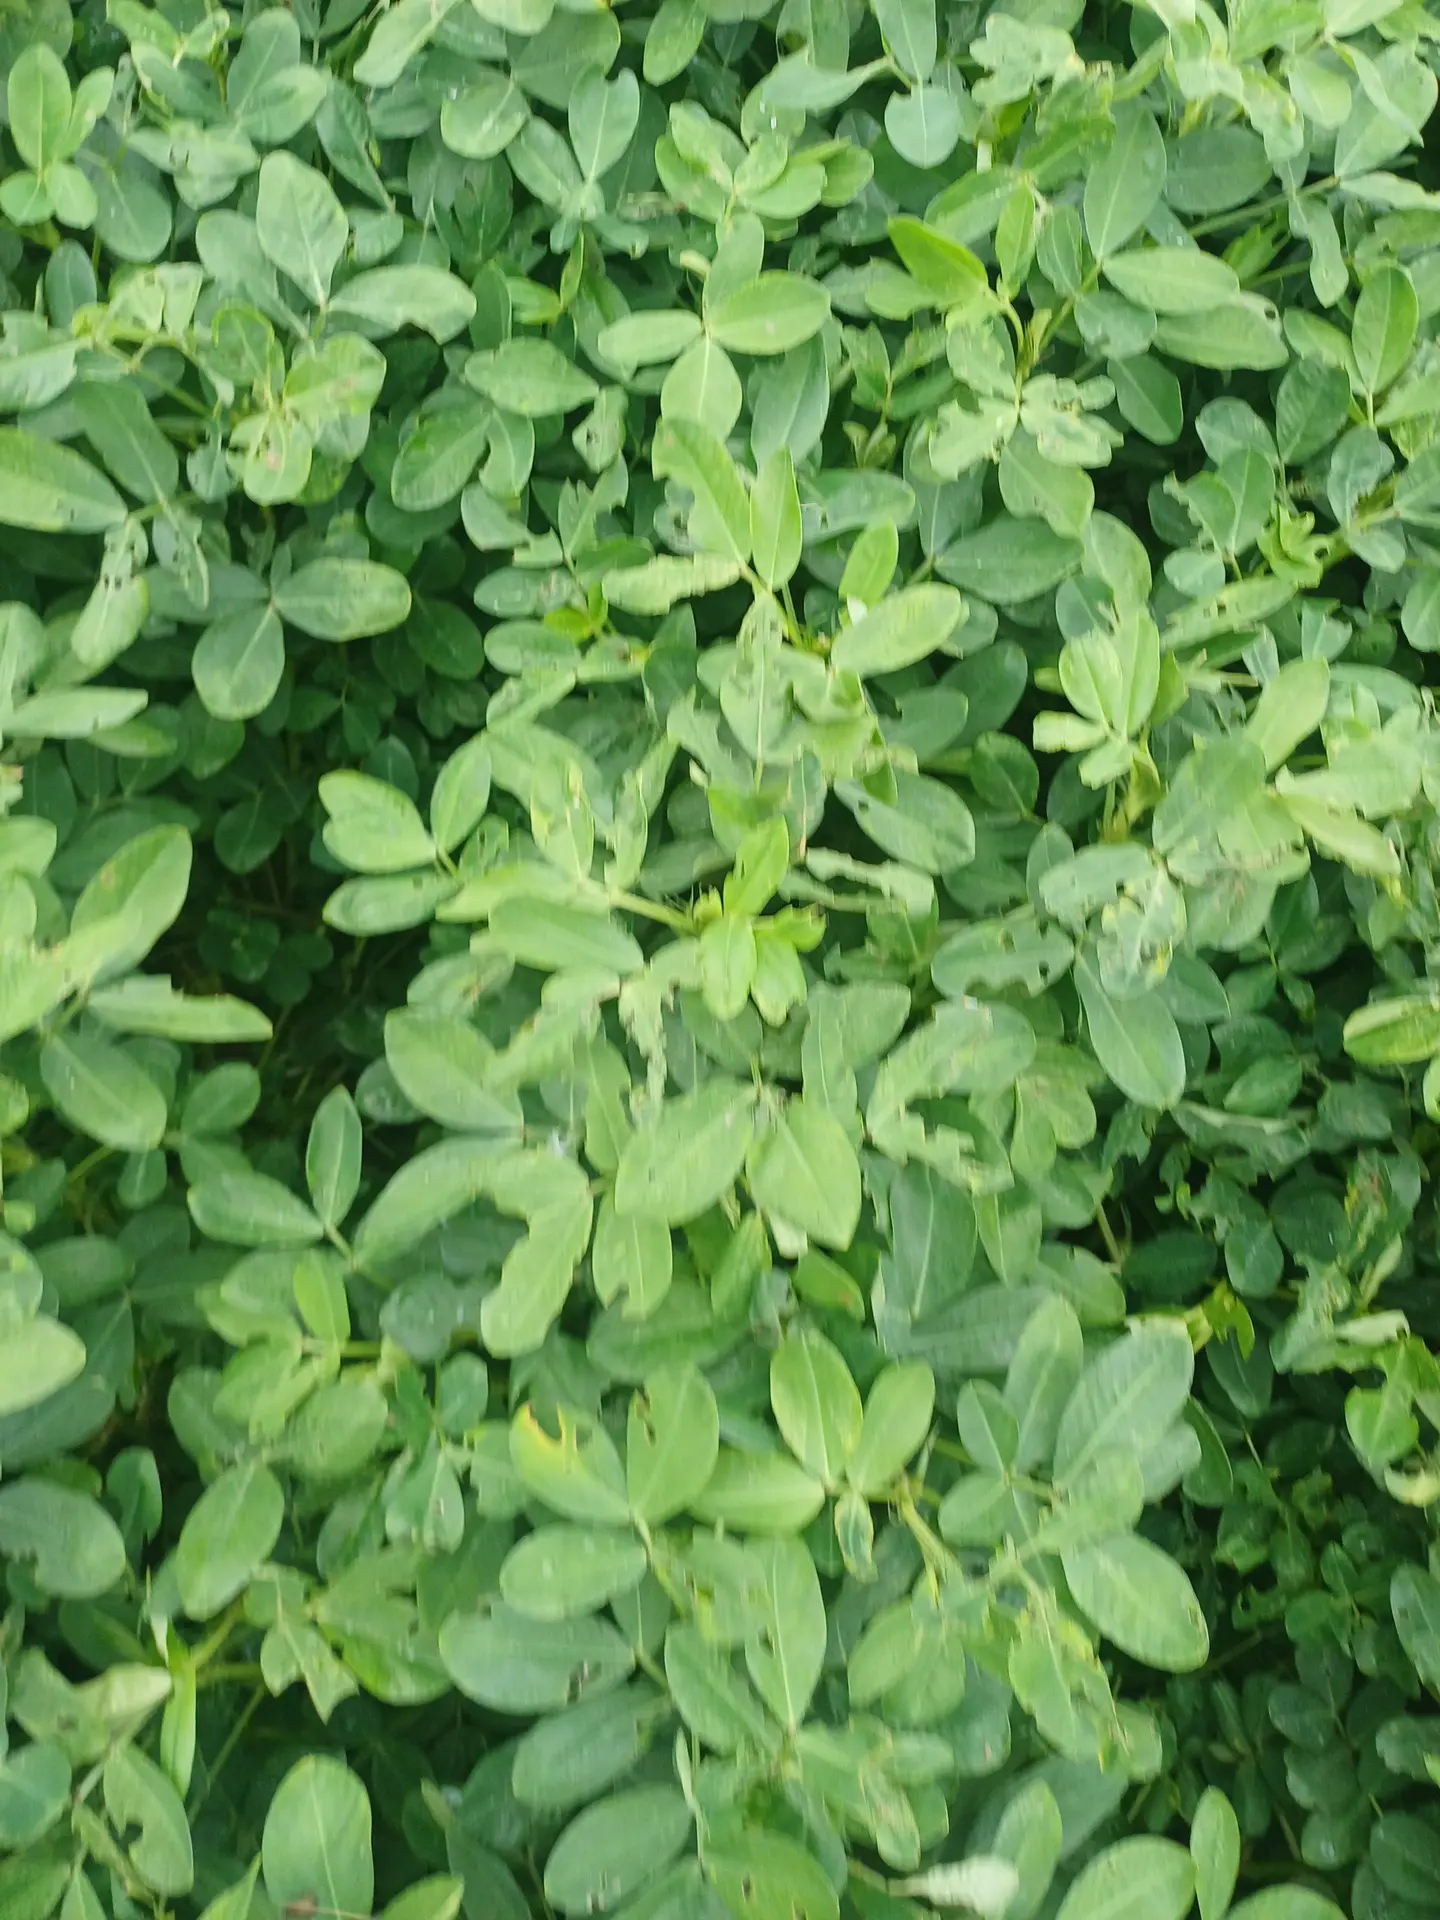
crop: groundnut
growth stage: pegging
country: Kenya
